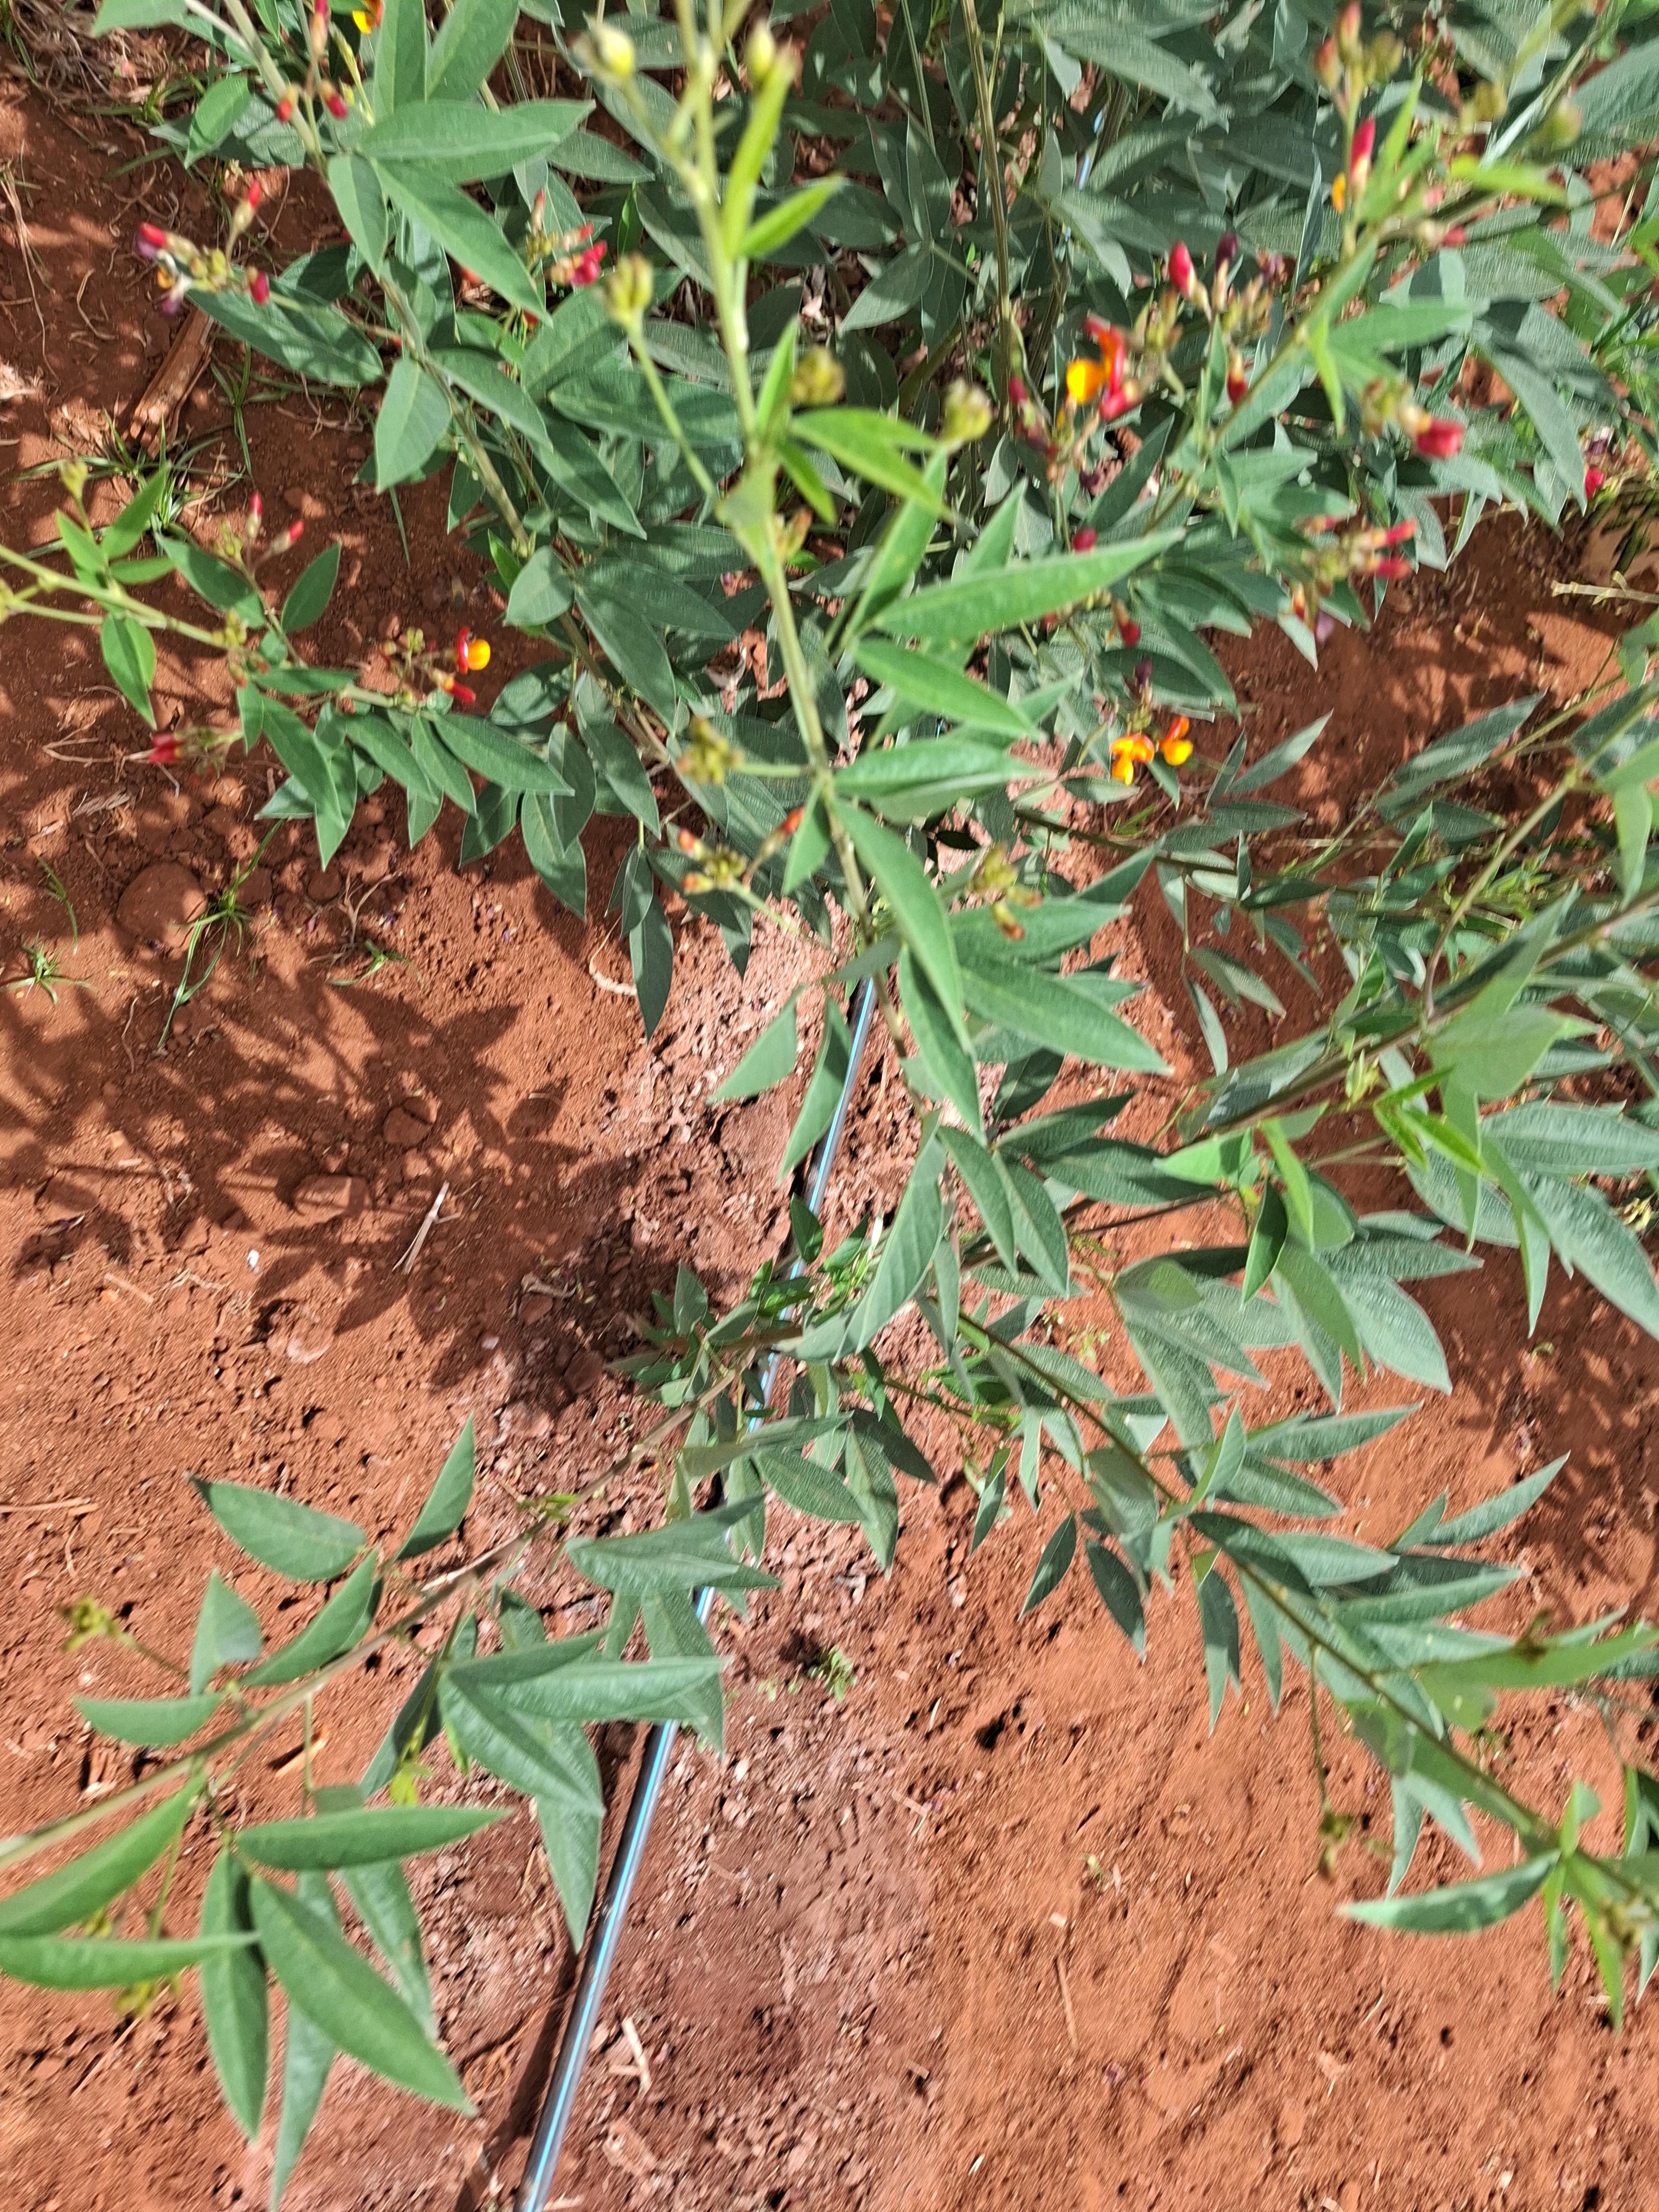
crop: pigeonpea
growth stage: development pod
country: Kenya
